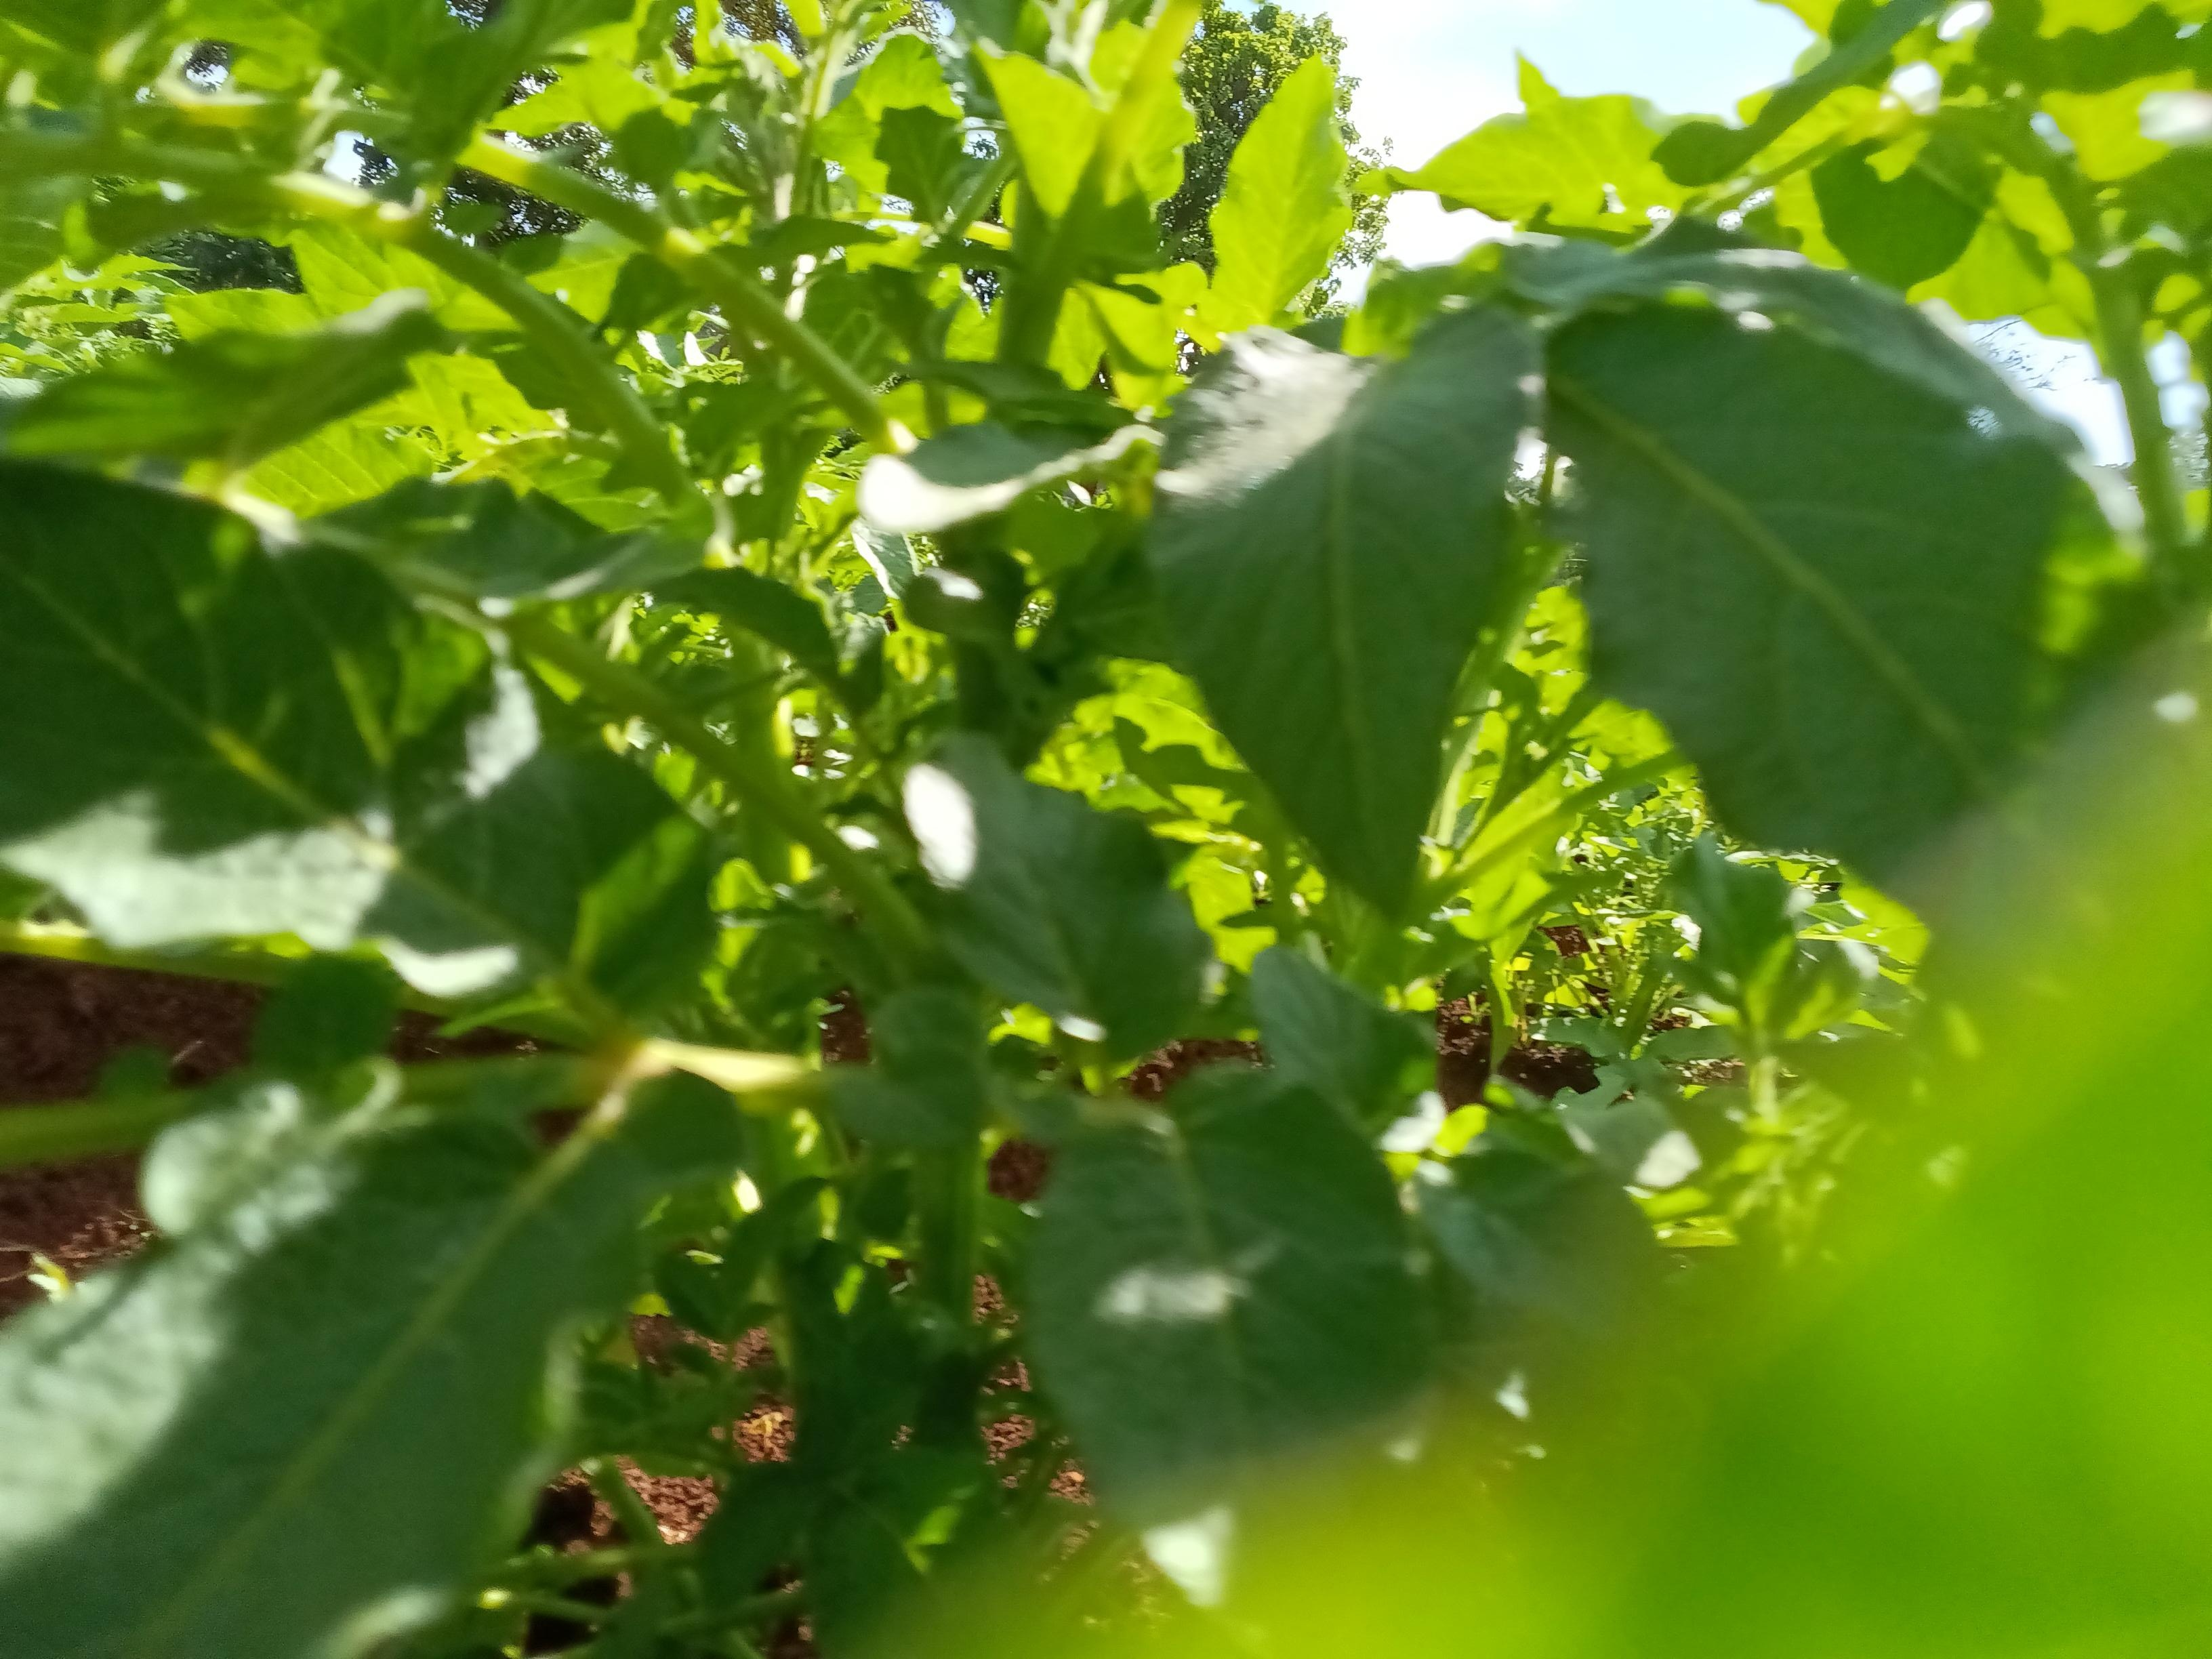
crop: potato
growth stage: vegetative
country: Kenya
